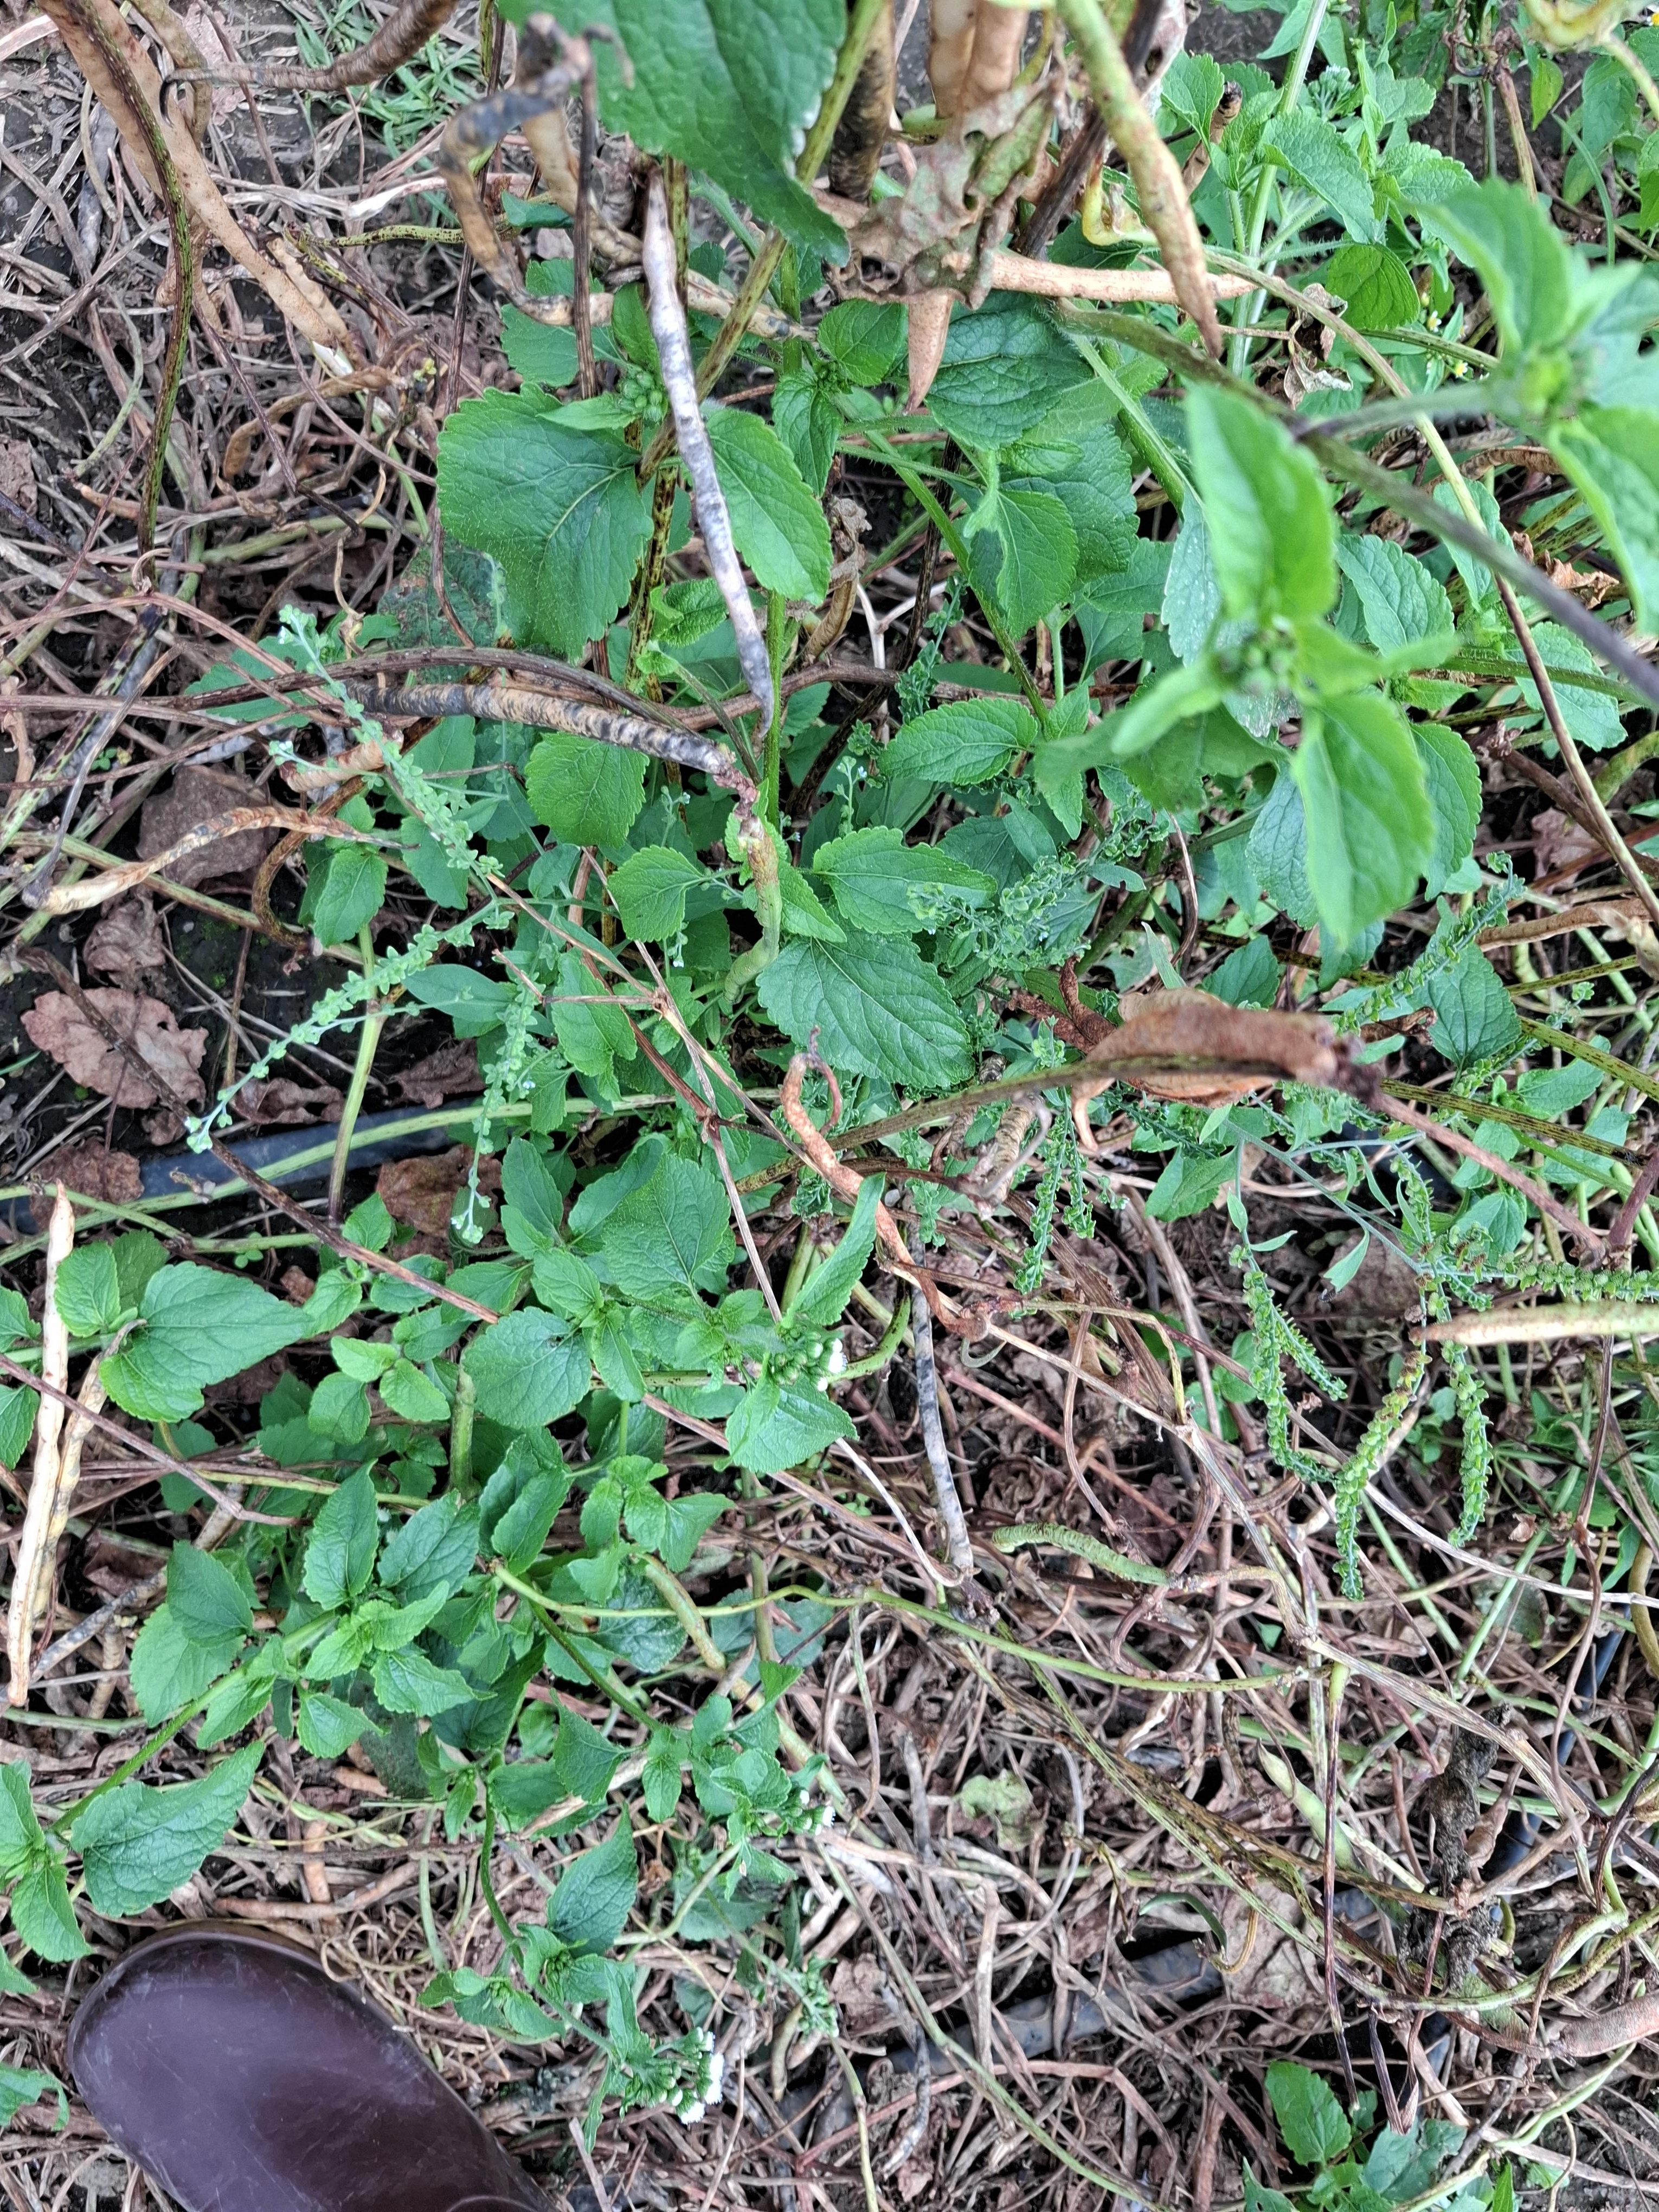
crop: cowpea
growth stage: development pod
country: Tanzania
